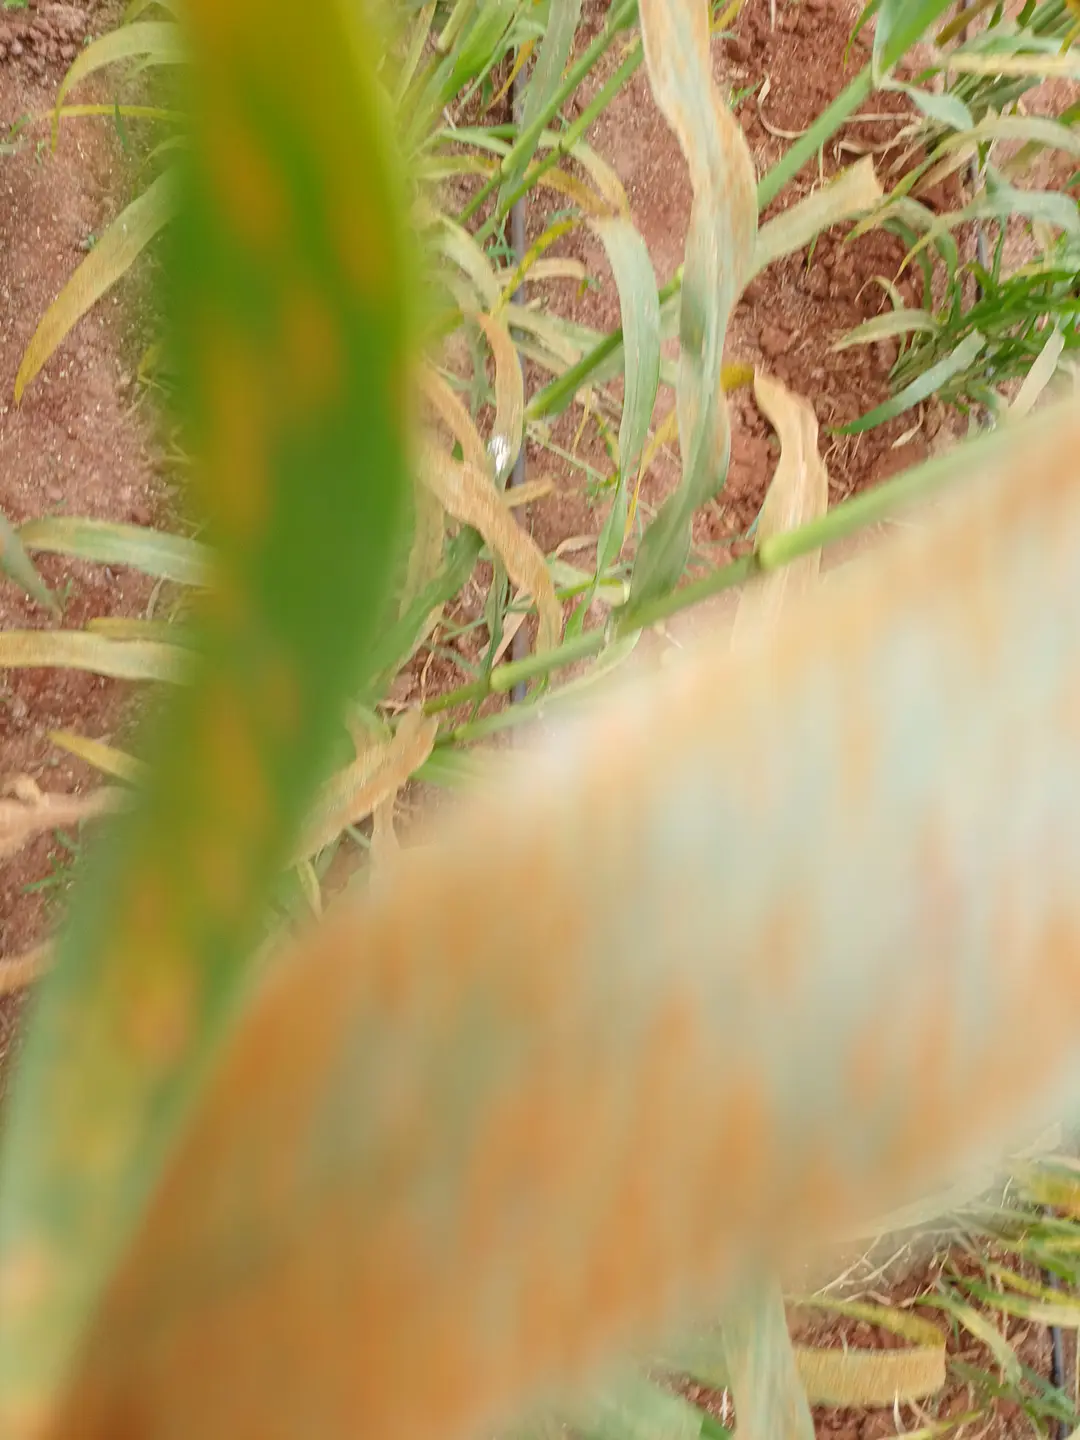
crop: pearl millet
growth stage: filling grain
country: Kenya
